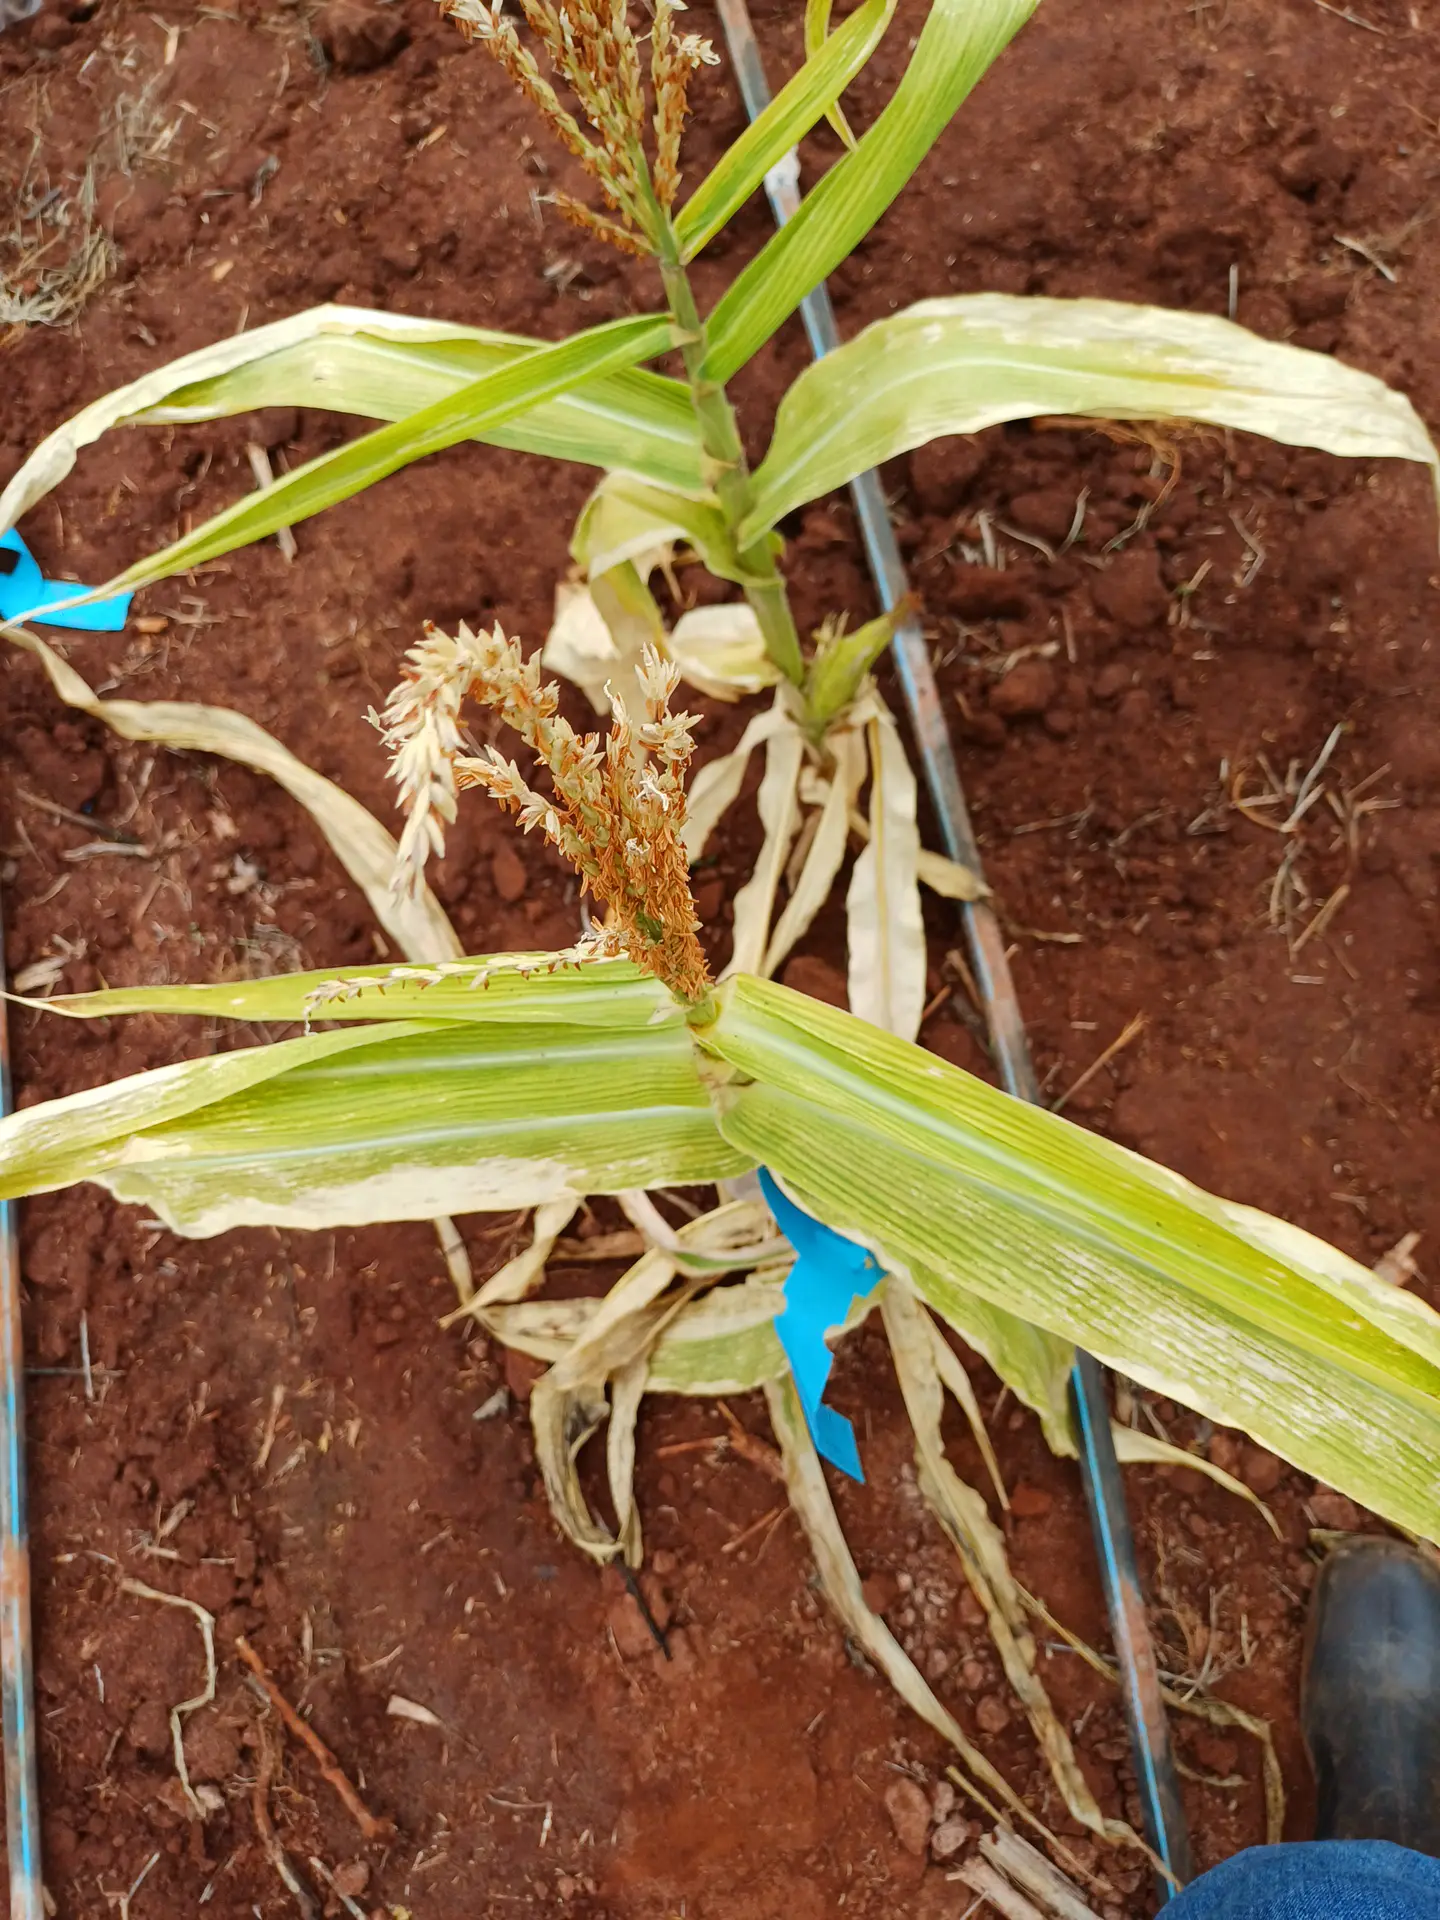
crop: maize
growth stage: flowering
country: Kenya
